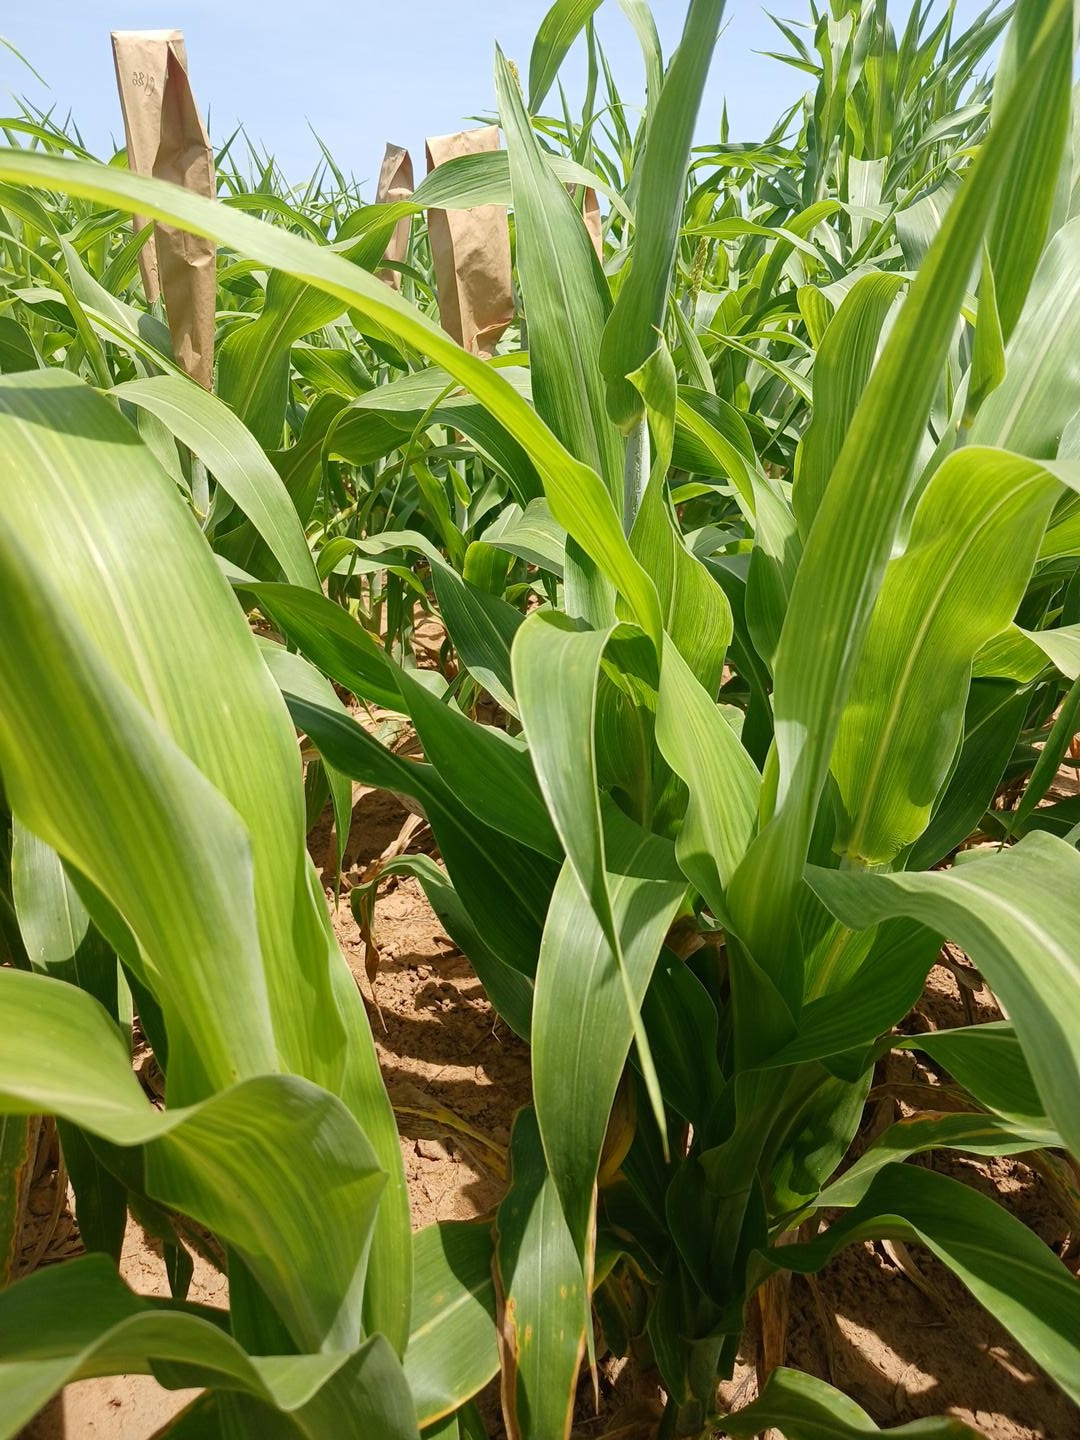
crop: sorghum
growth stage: vegetative
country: Senegal
